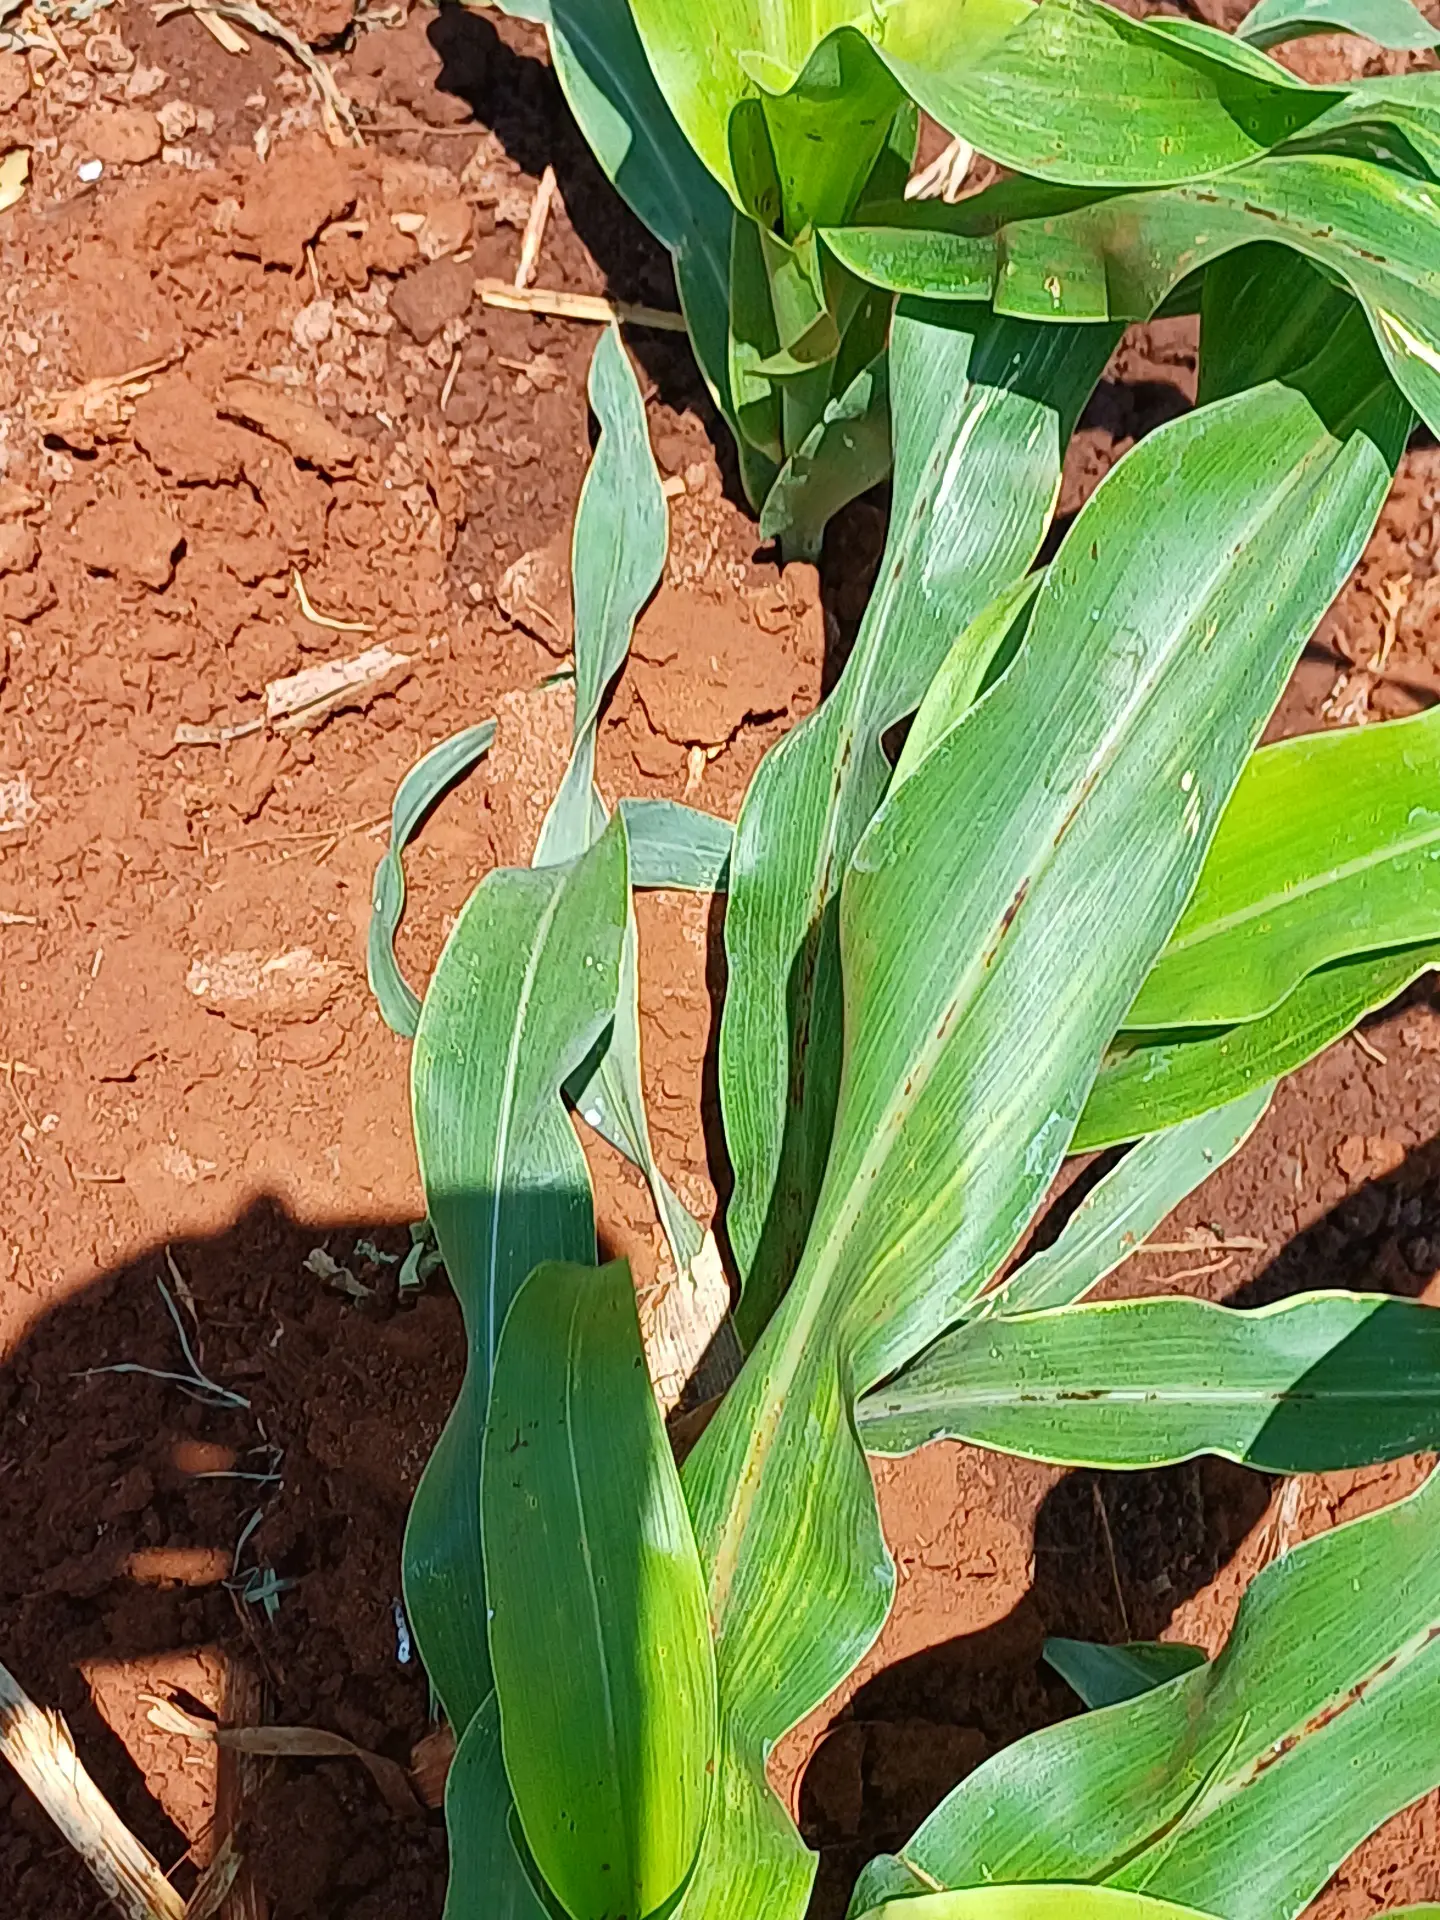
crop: sorghum
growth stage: vegetative
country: Kenya
